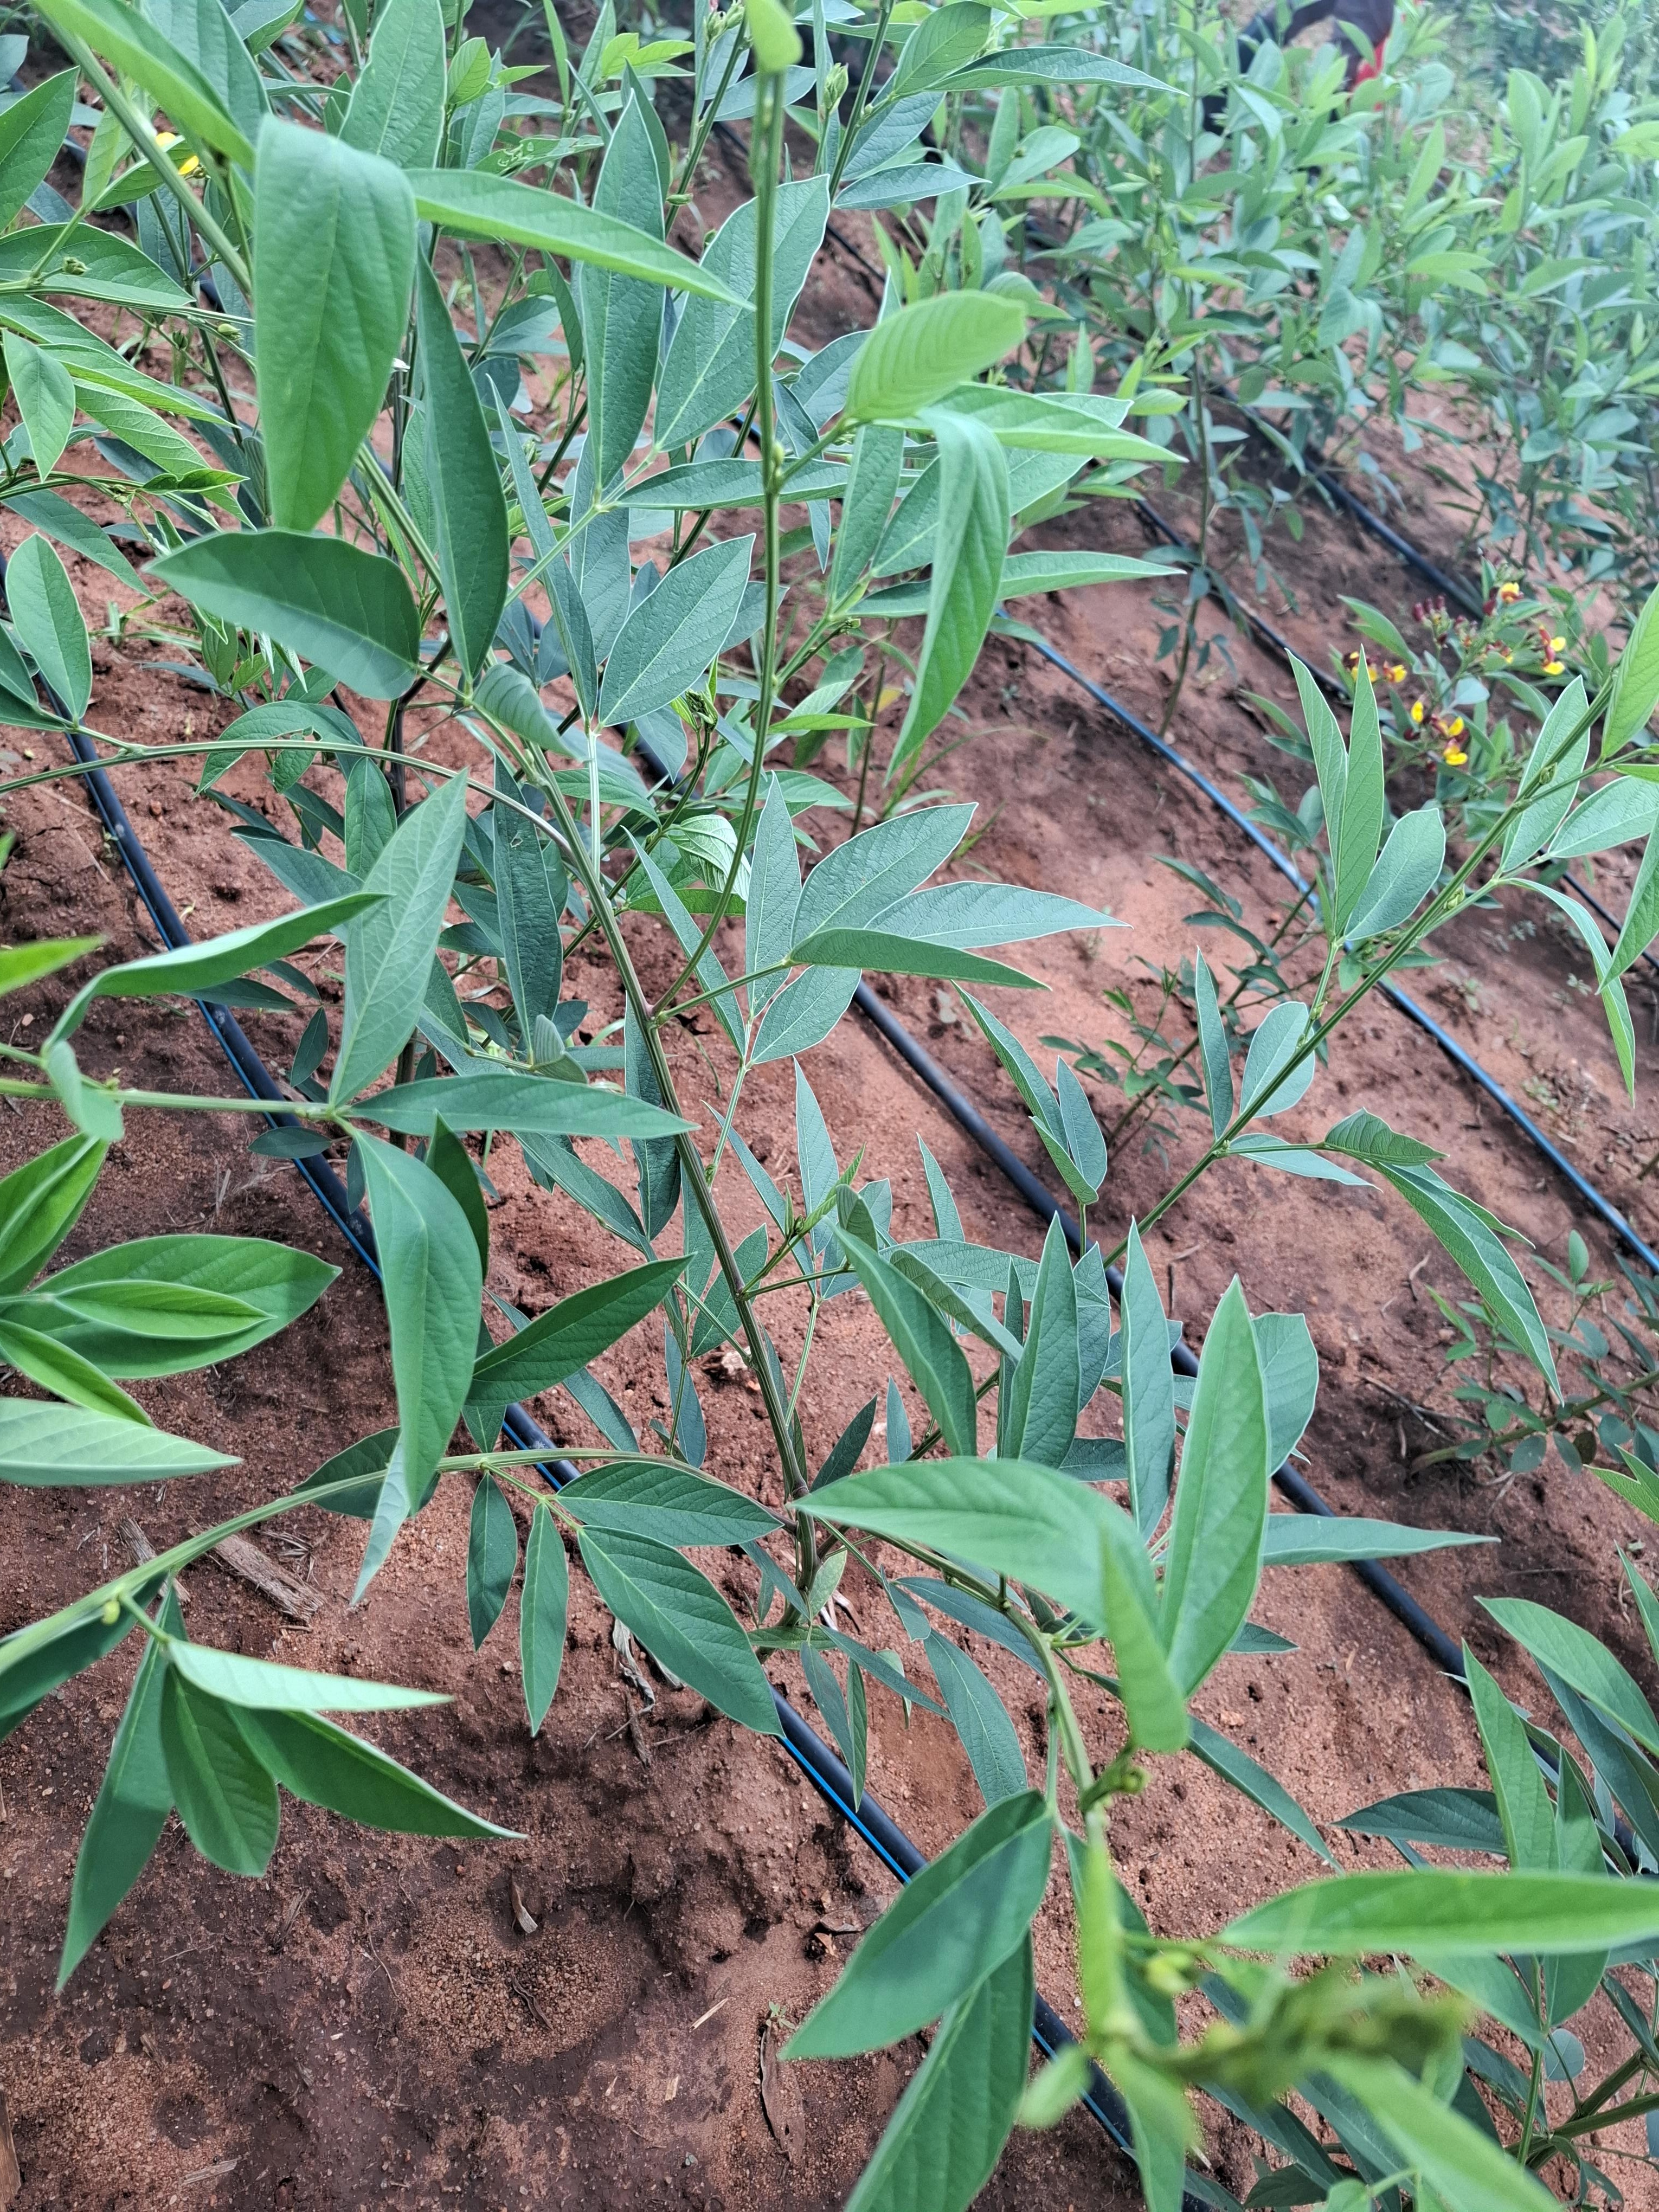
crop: pigeonpea
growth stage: flowering
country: Kenya
